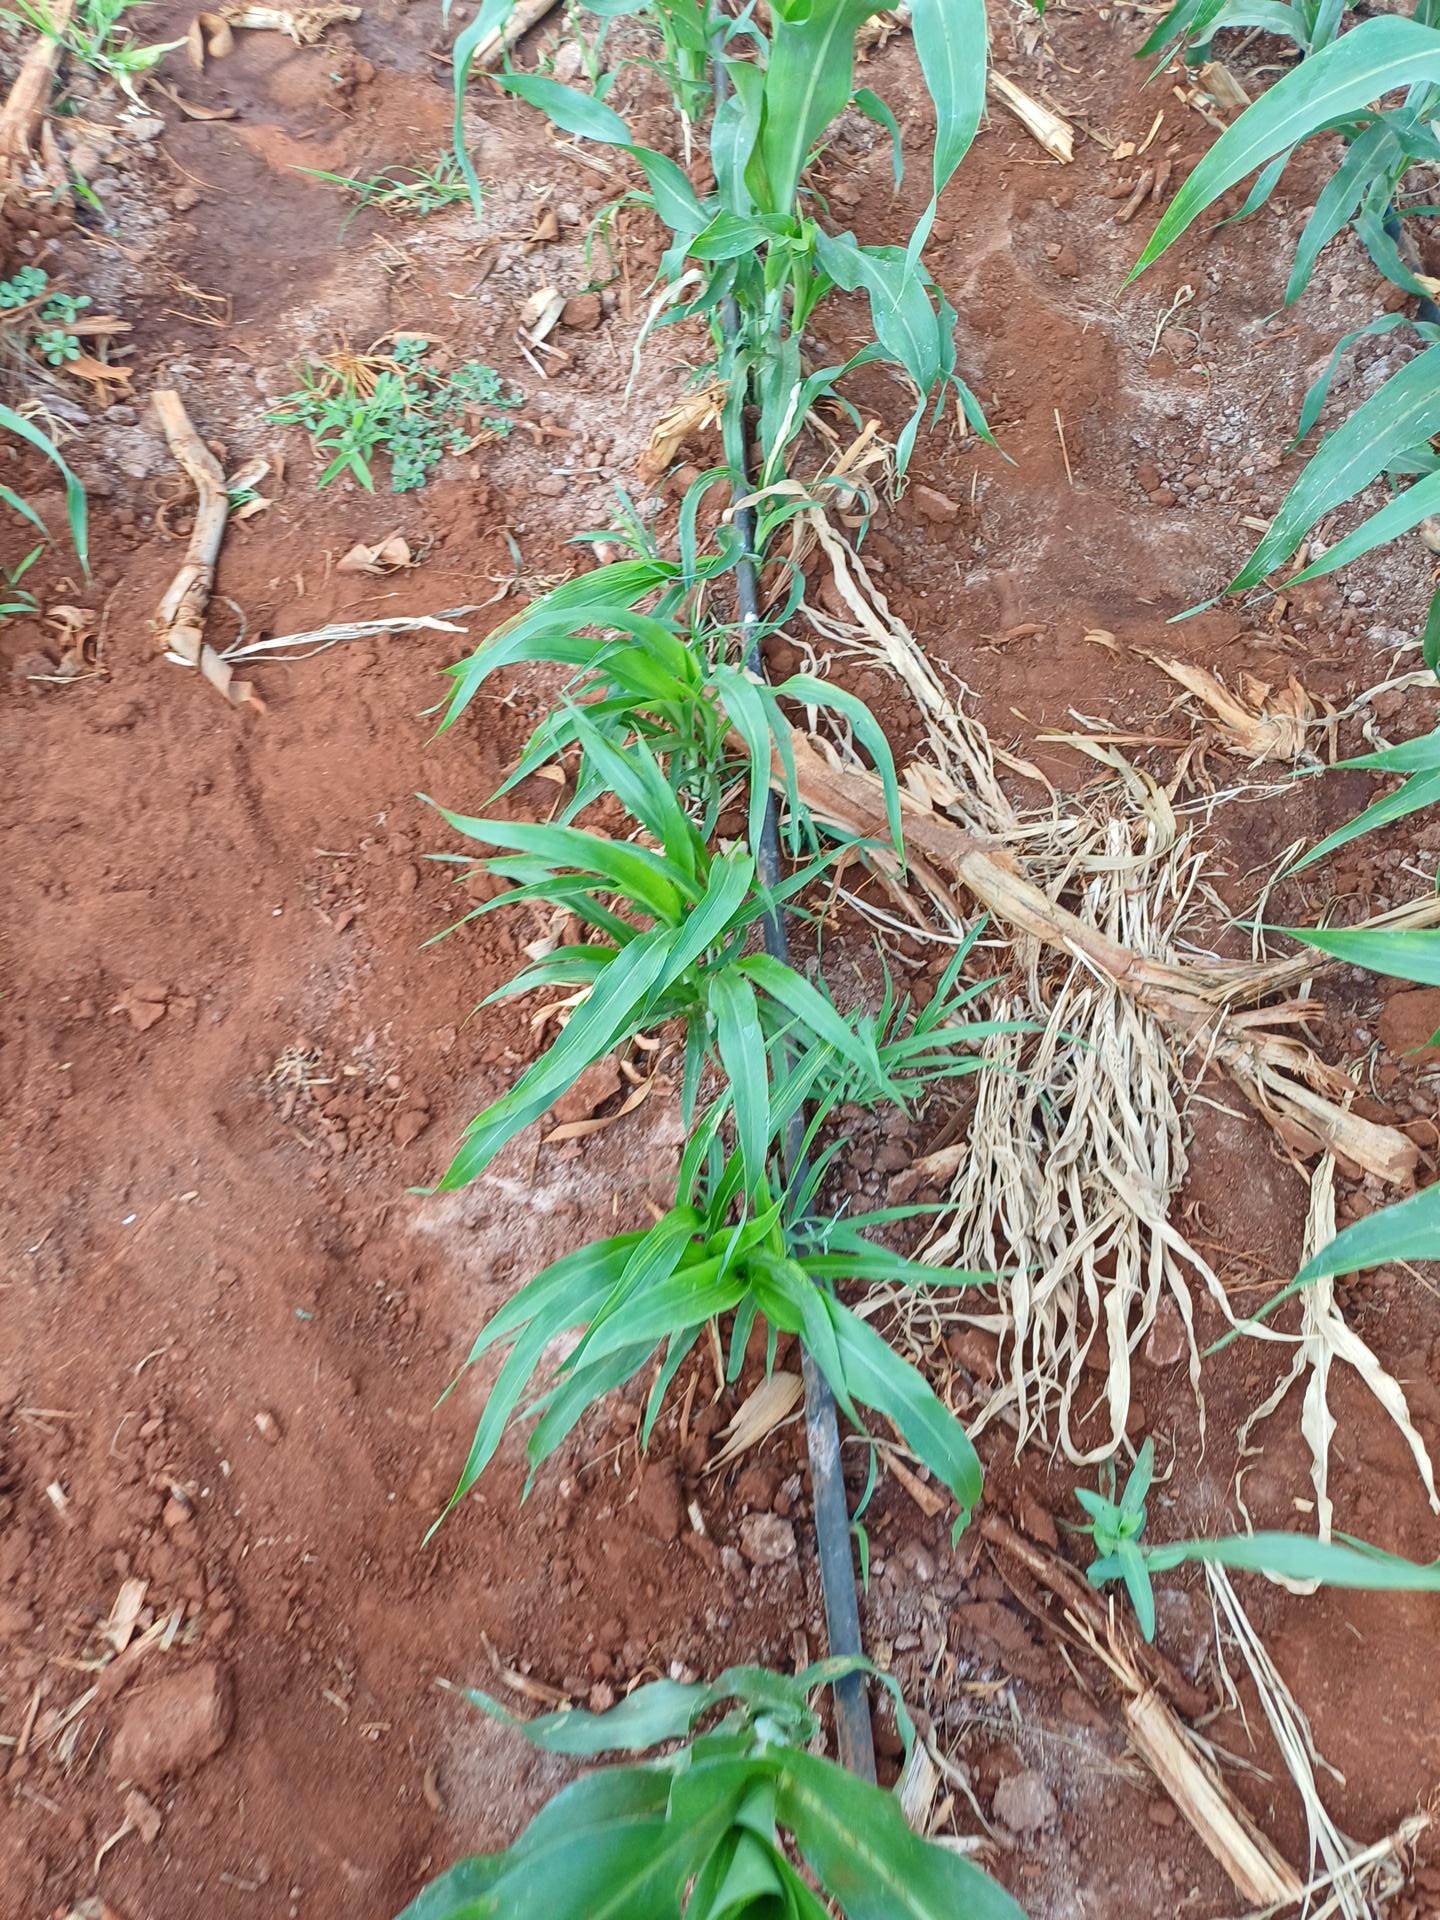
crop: sorghum
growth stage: vegetative
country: Kenya
